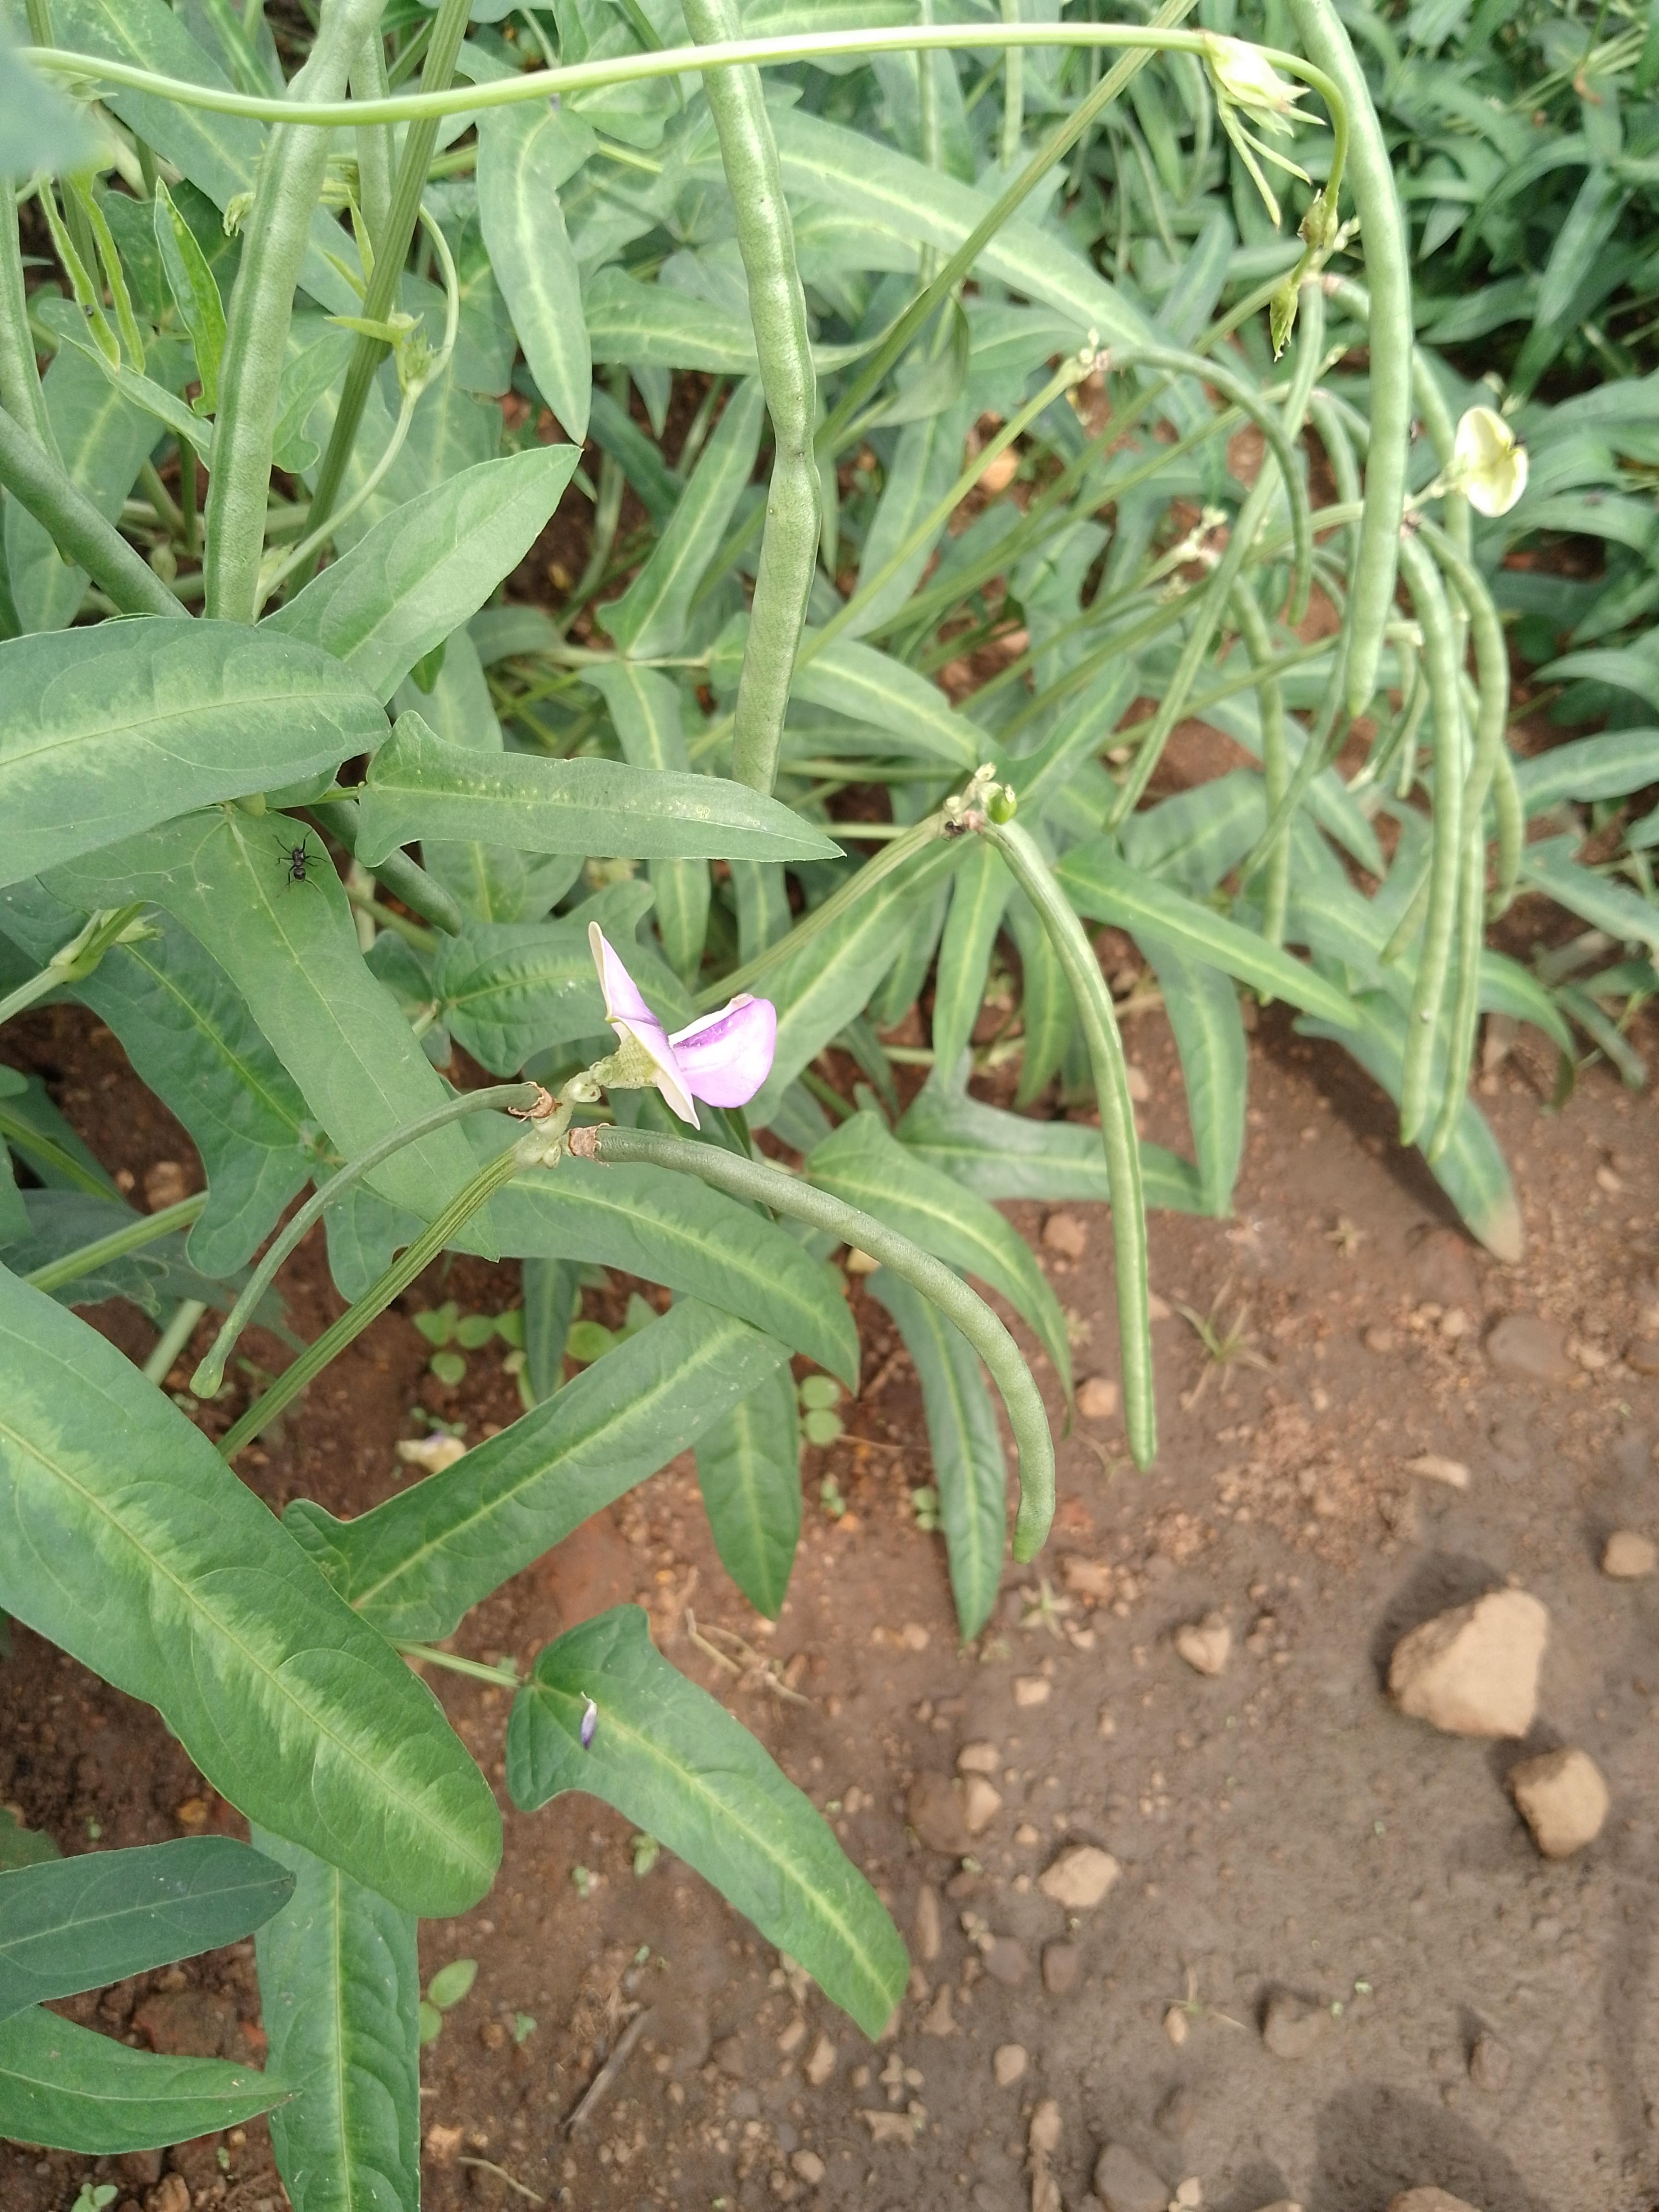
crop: cowpea
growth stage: development pod
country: Malawi
